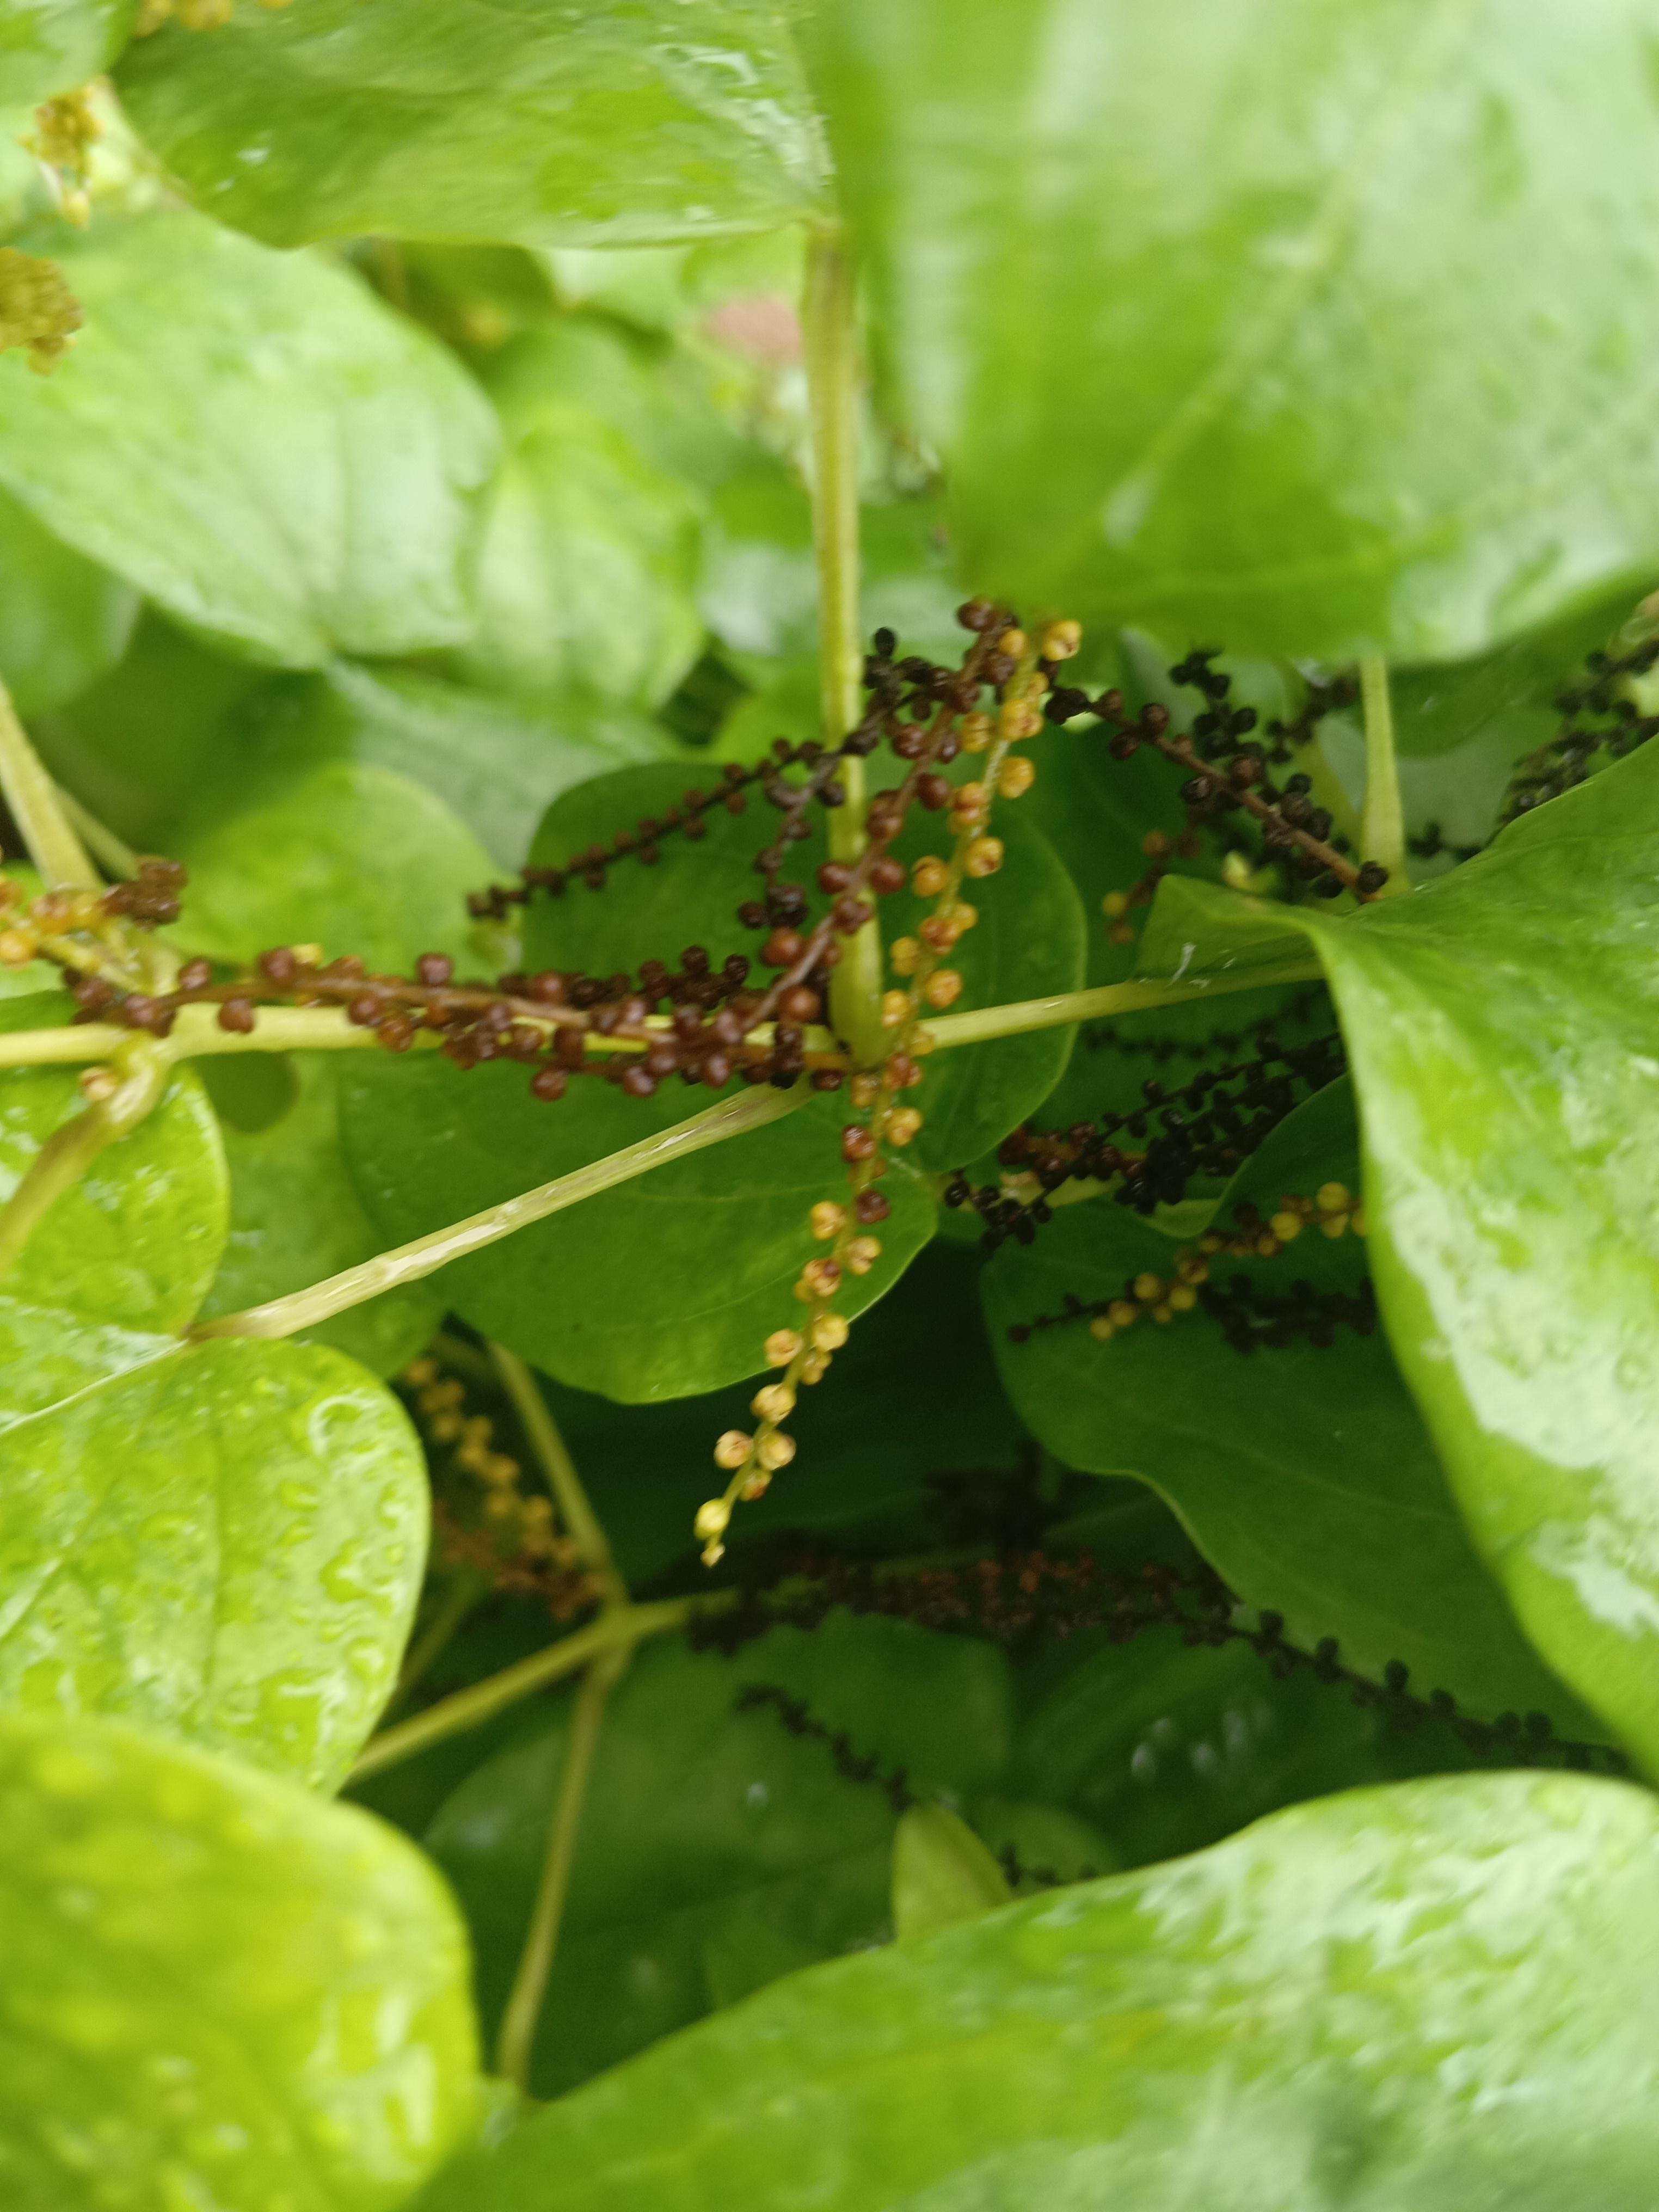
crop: yam
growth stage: flowering
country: Nigeria
